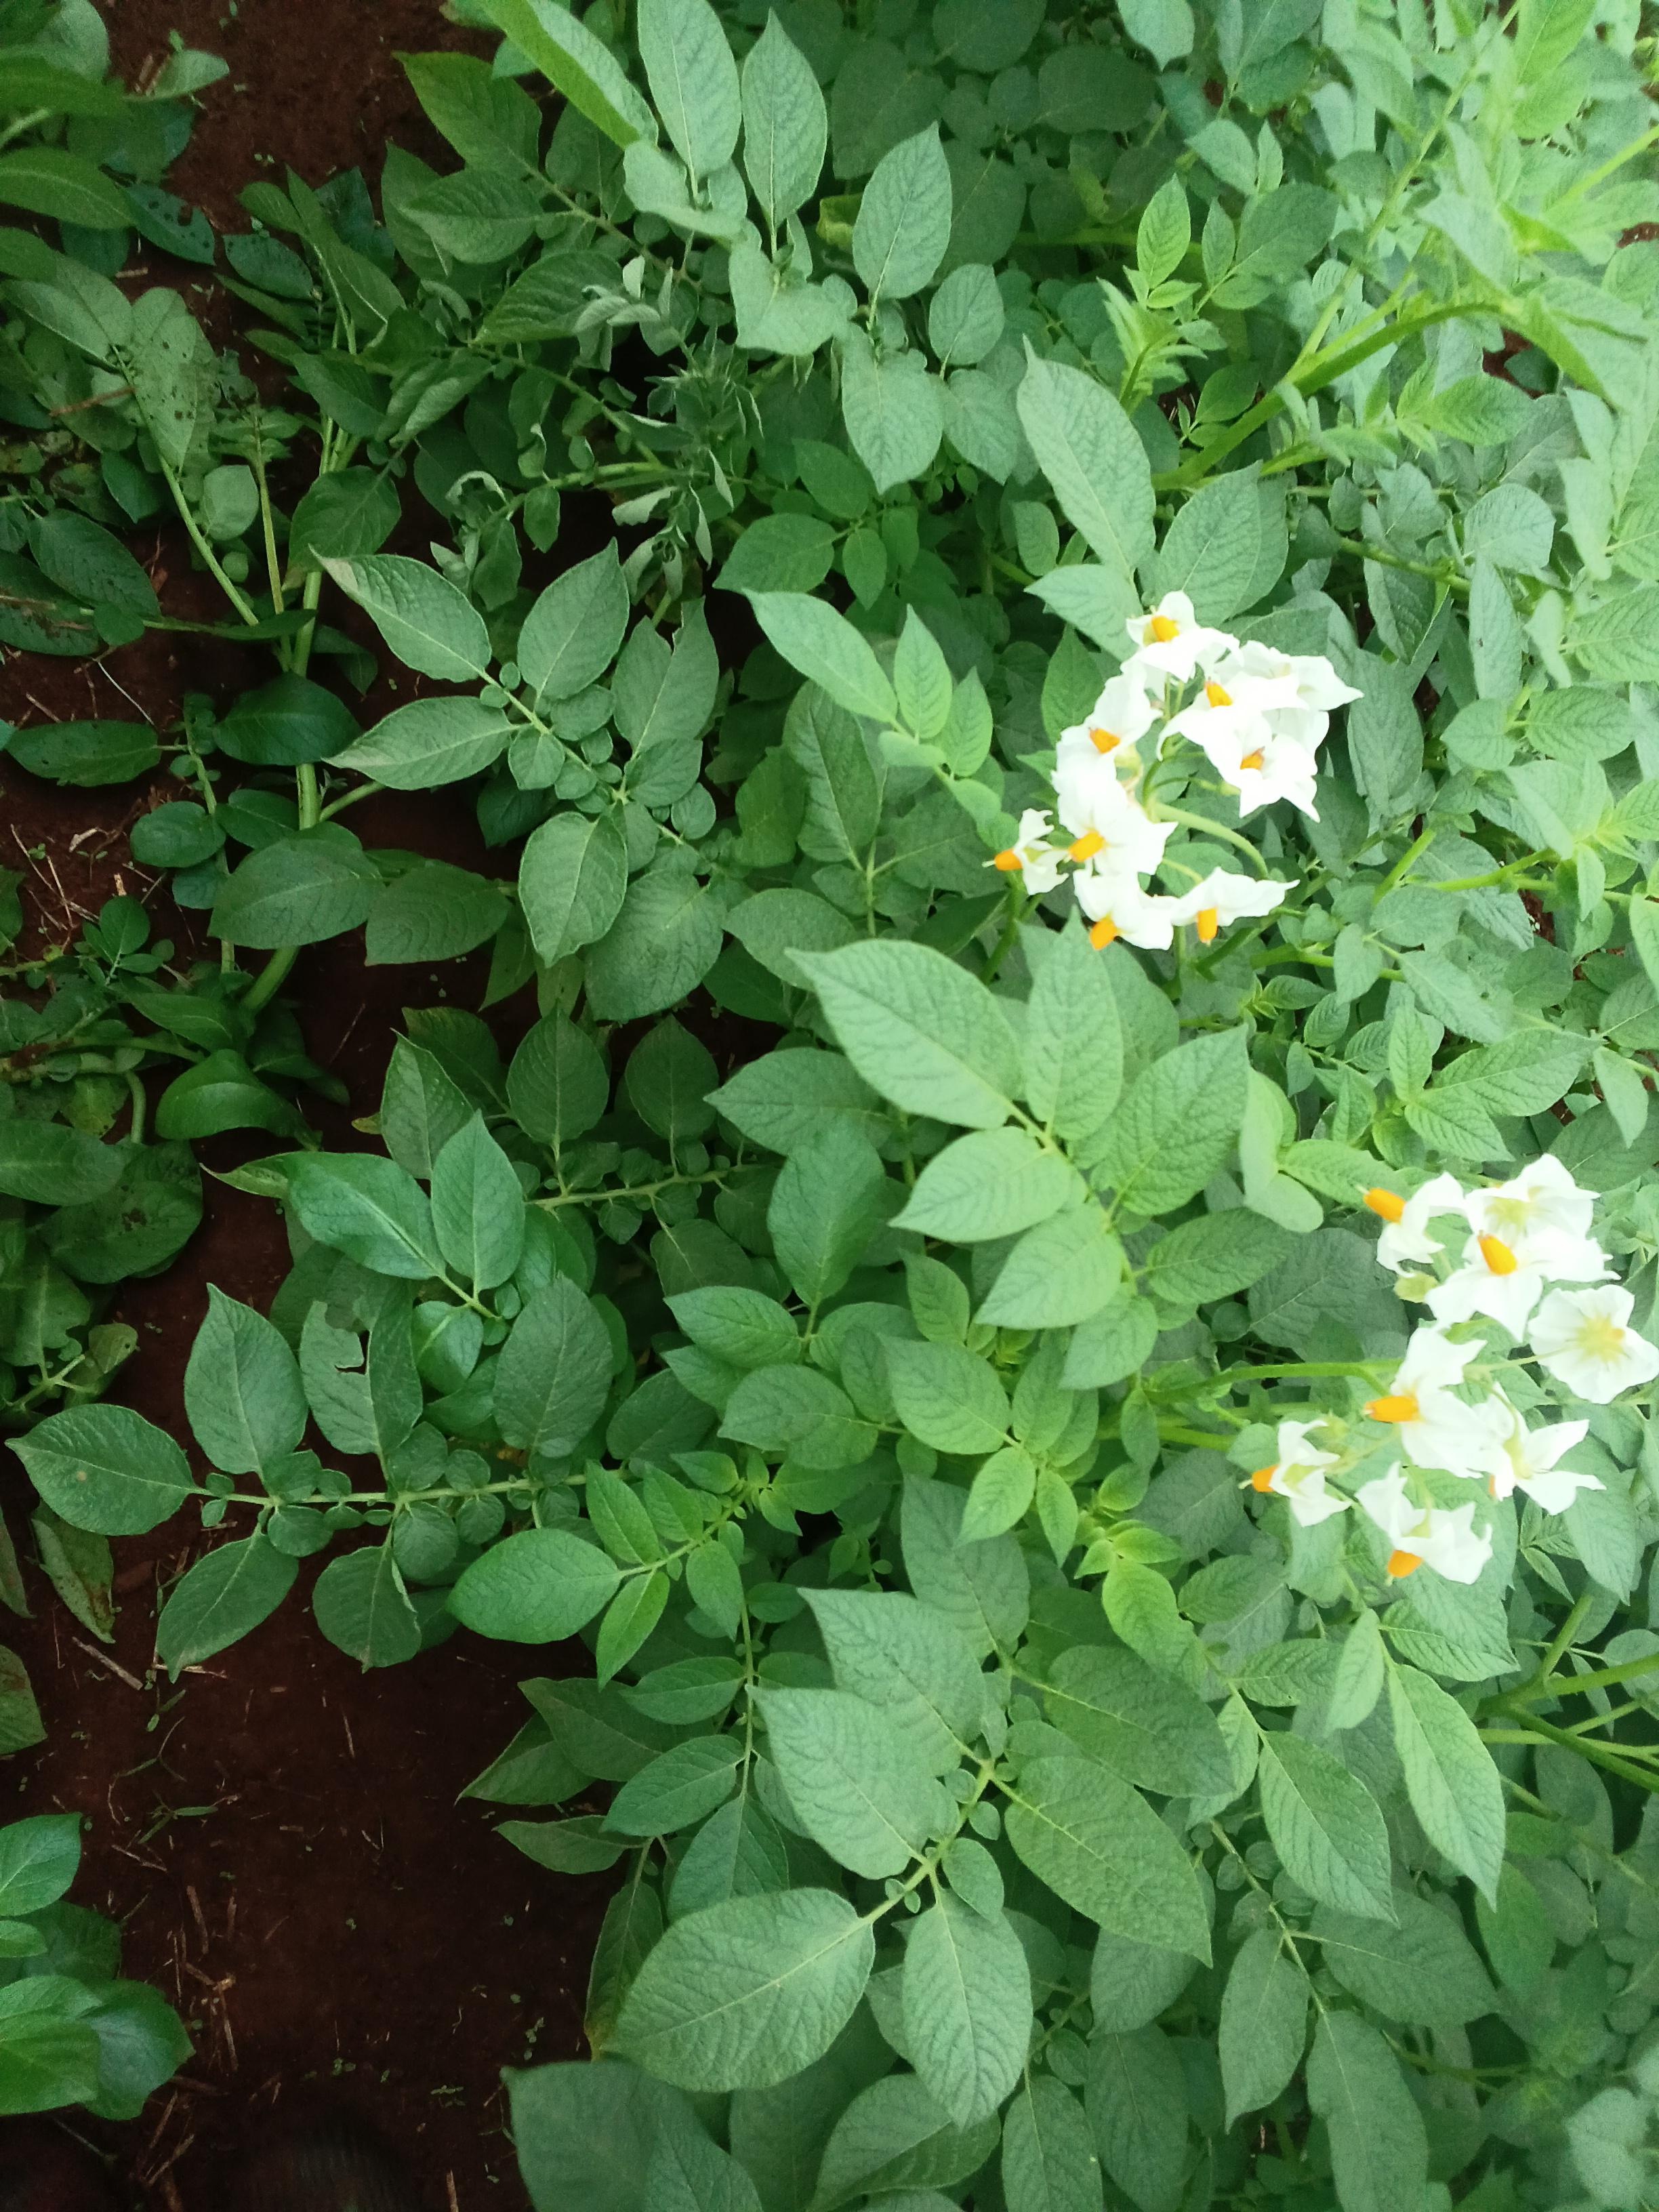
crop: potato
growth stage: flowering
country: Kenya
